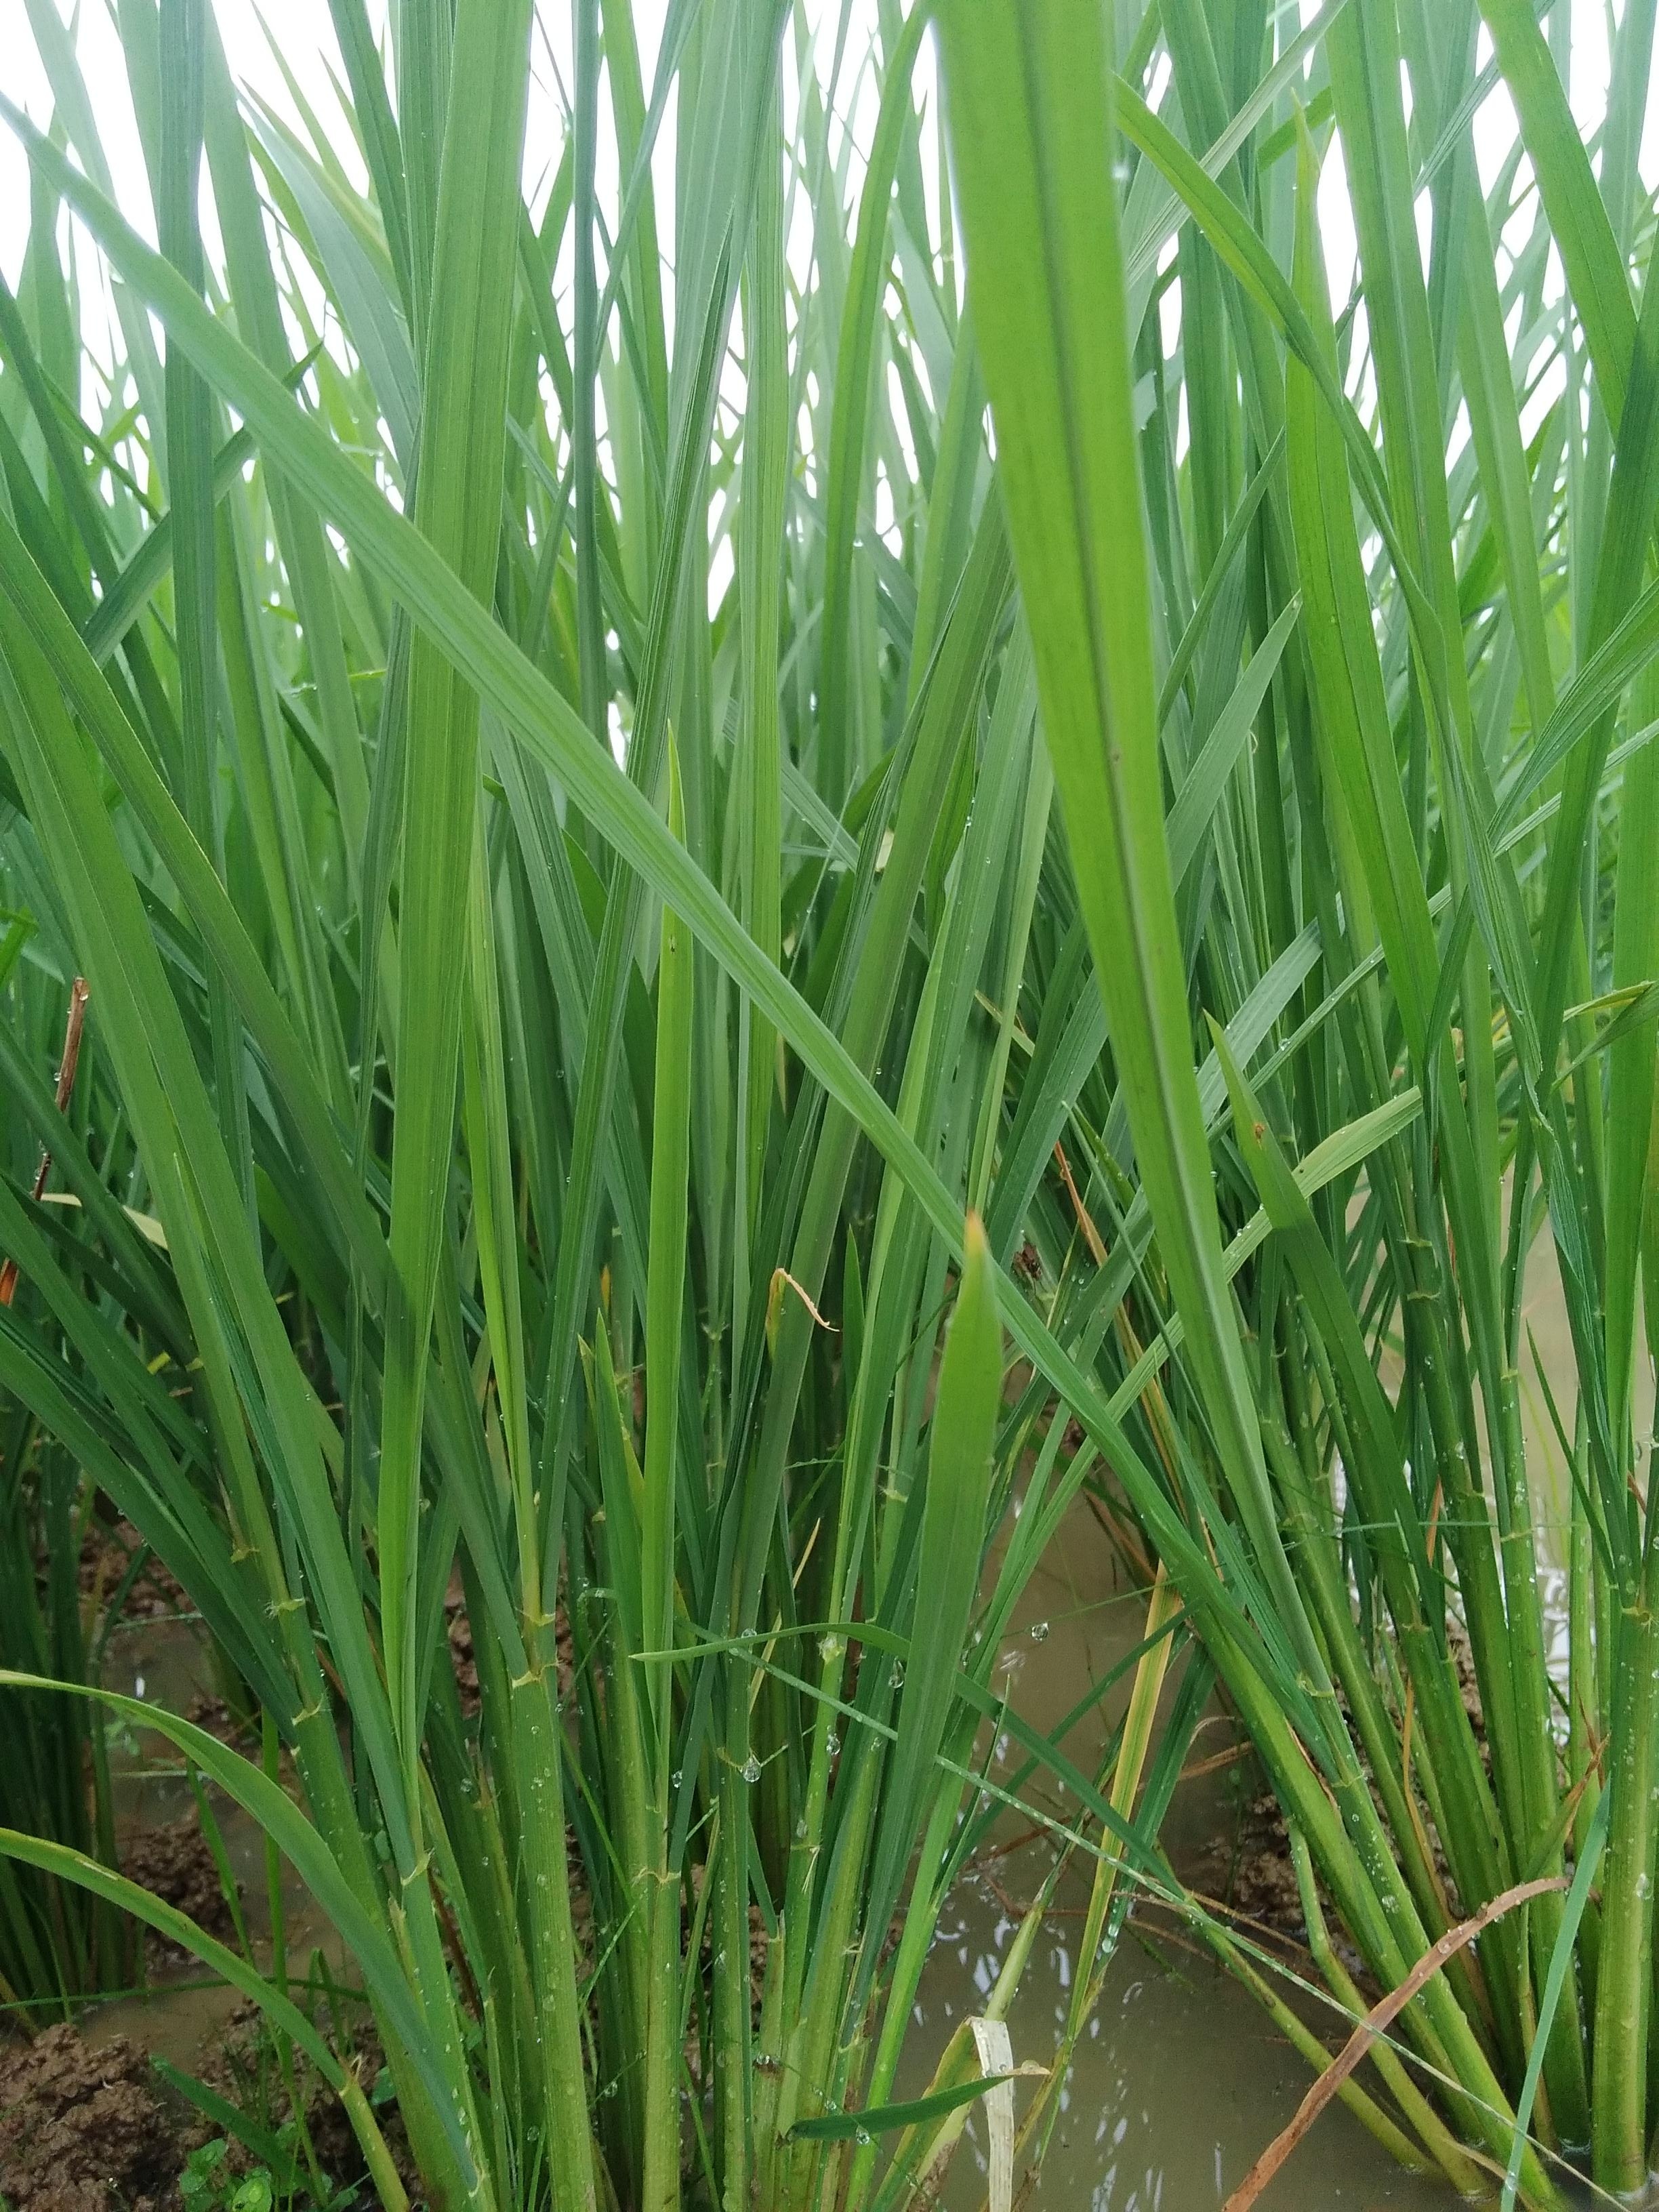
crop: rice
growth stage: vegetative
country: Nigeria
